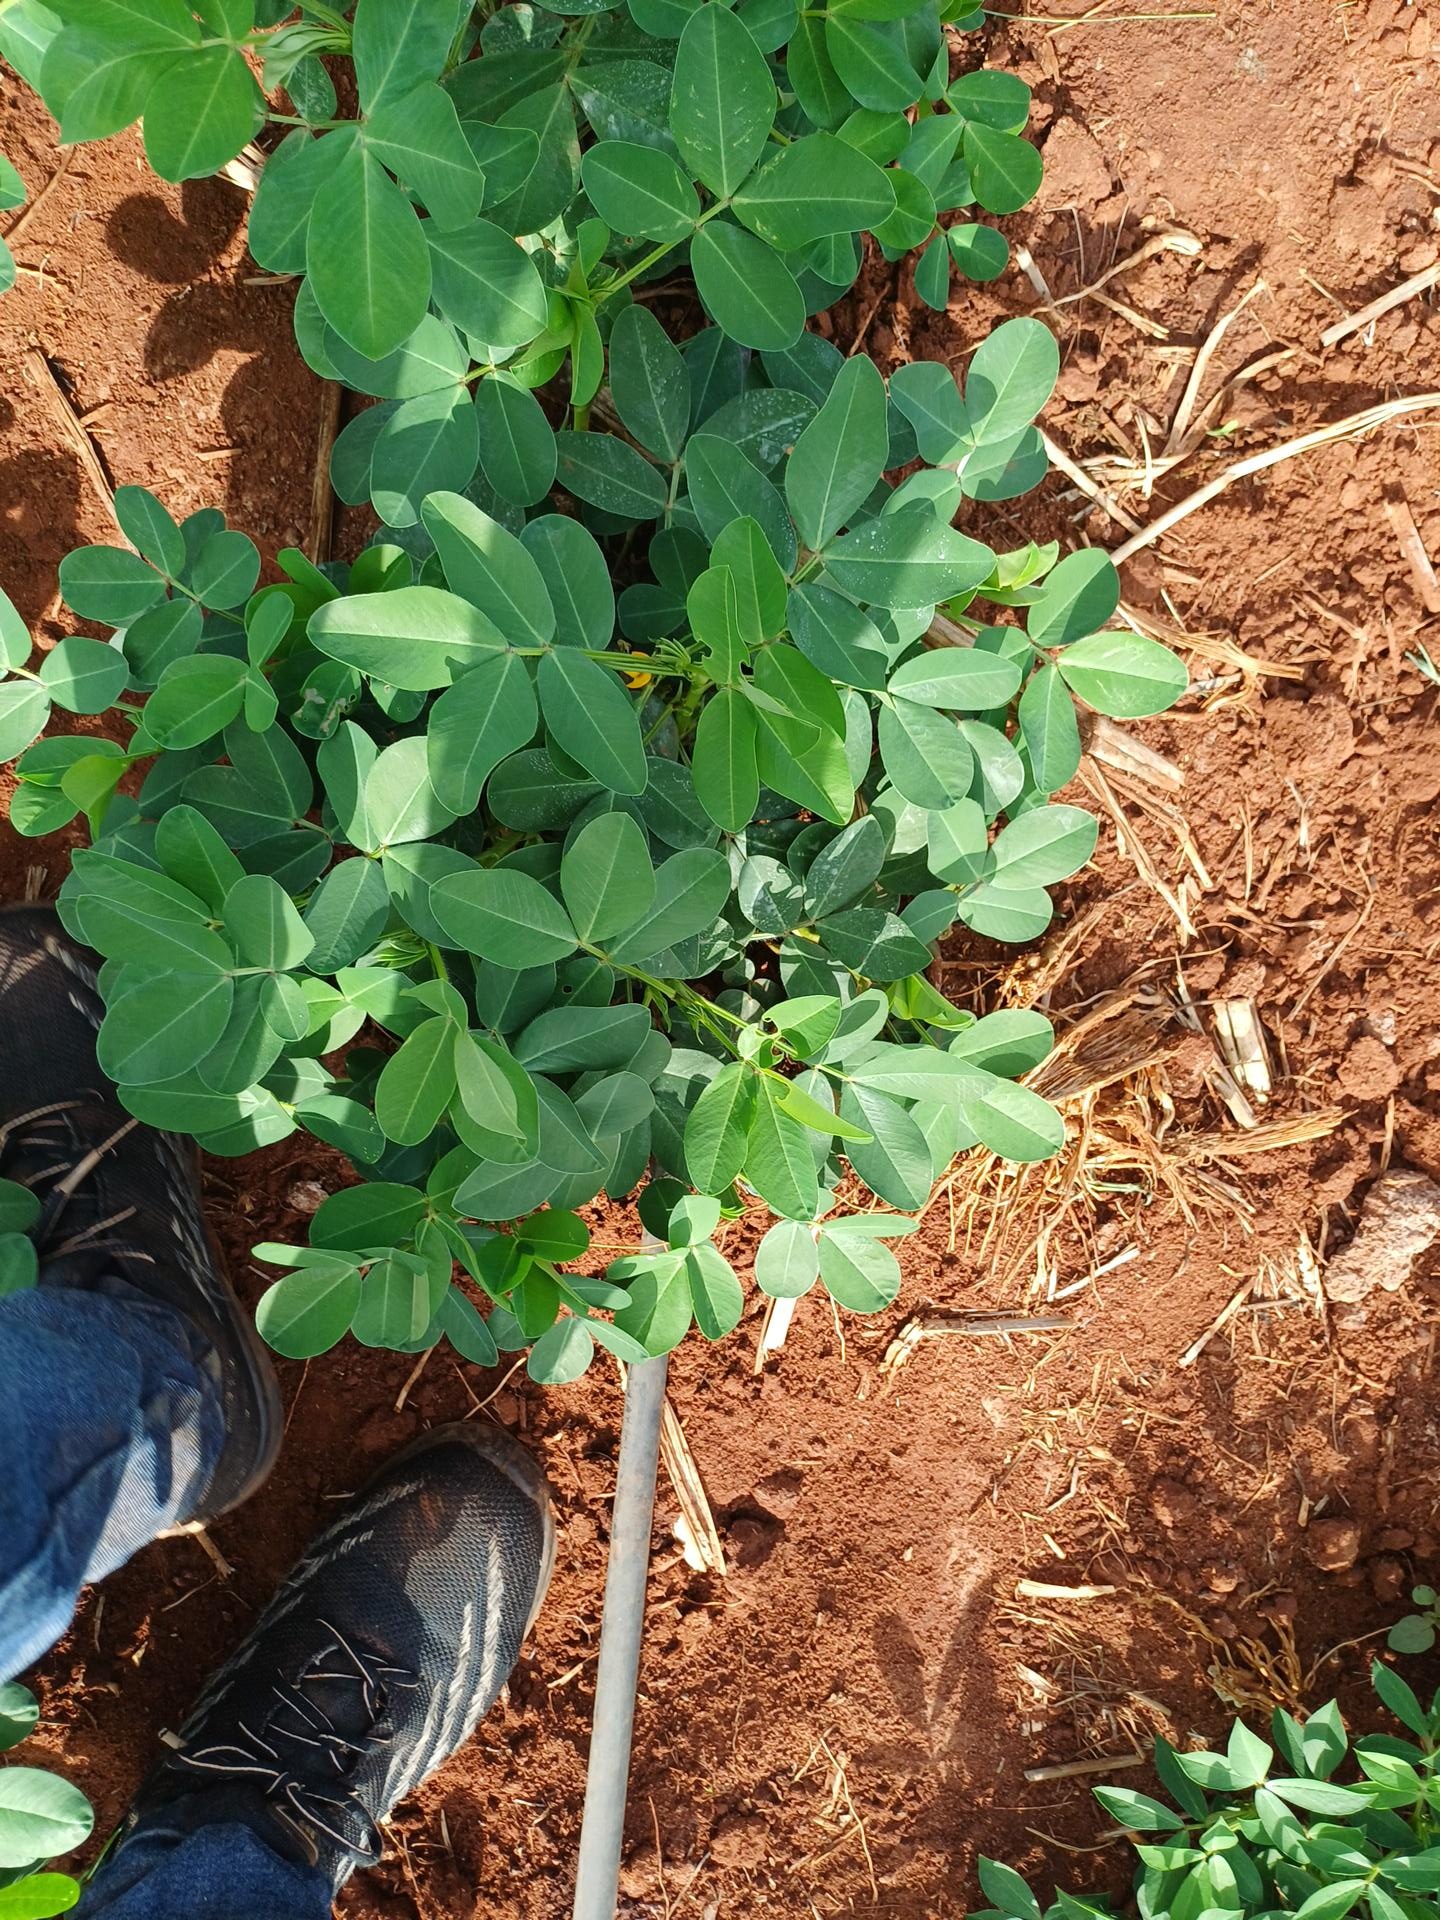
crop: groundnut
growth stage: flowering
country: Kenya
